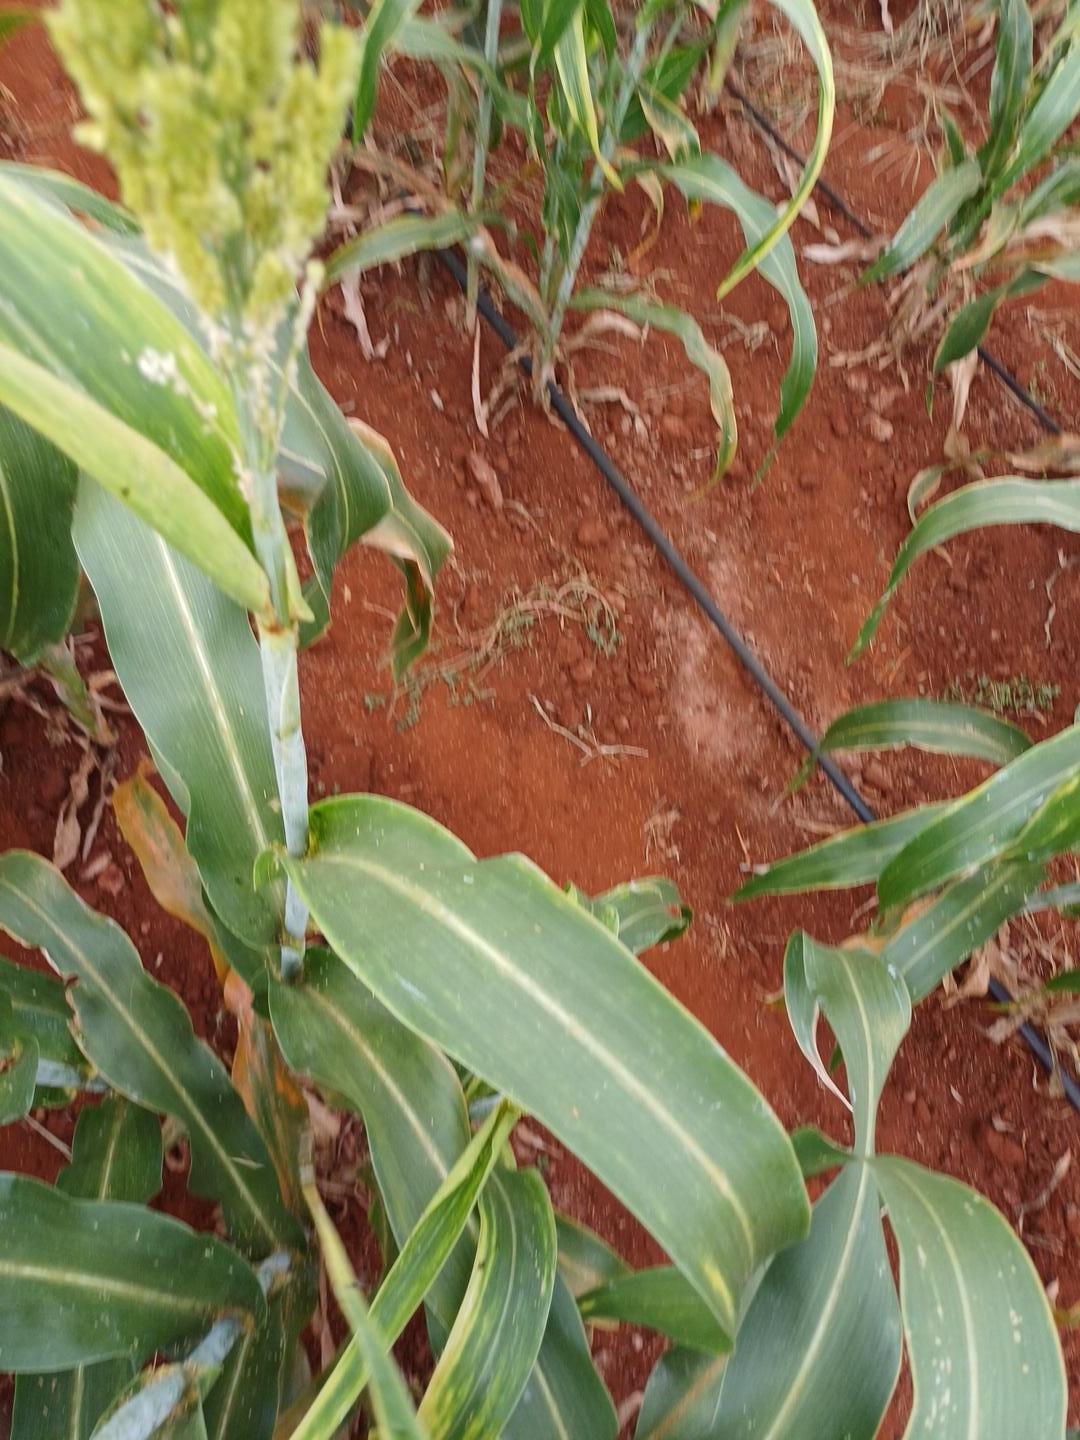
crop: sorghum
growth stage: flowering
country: Kenya
